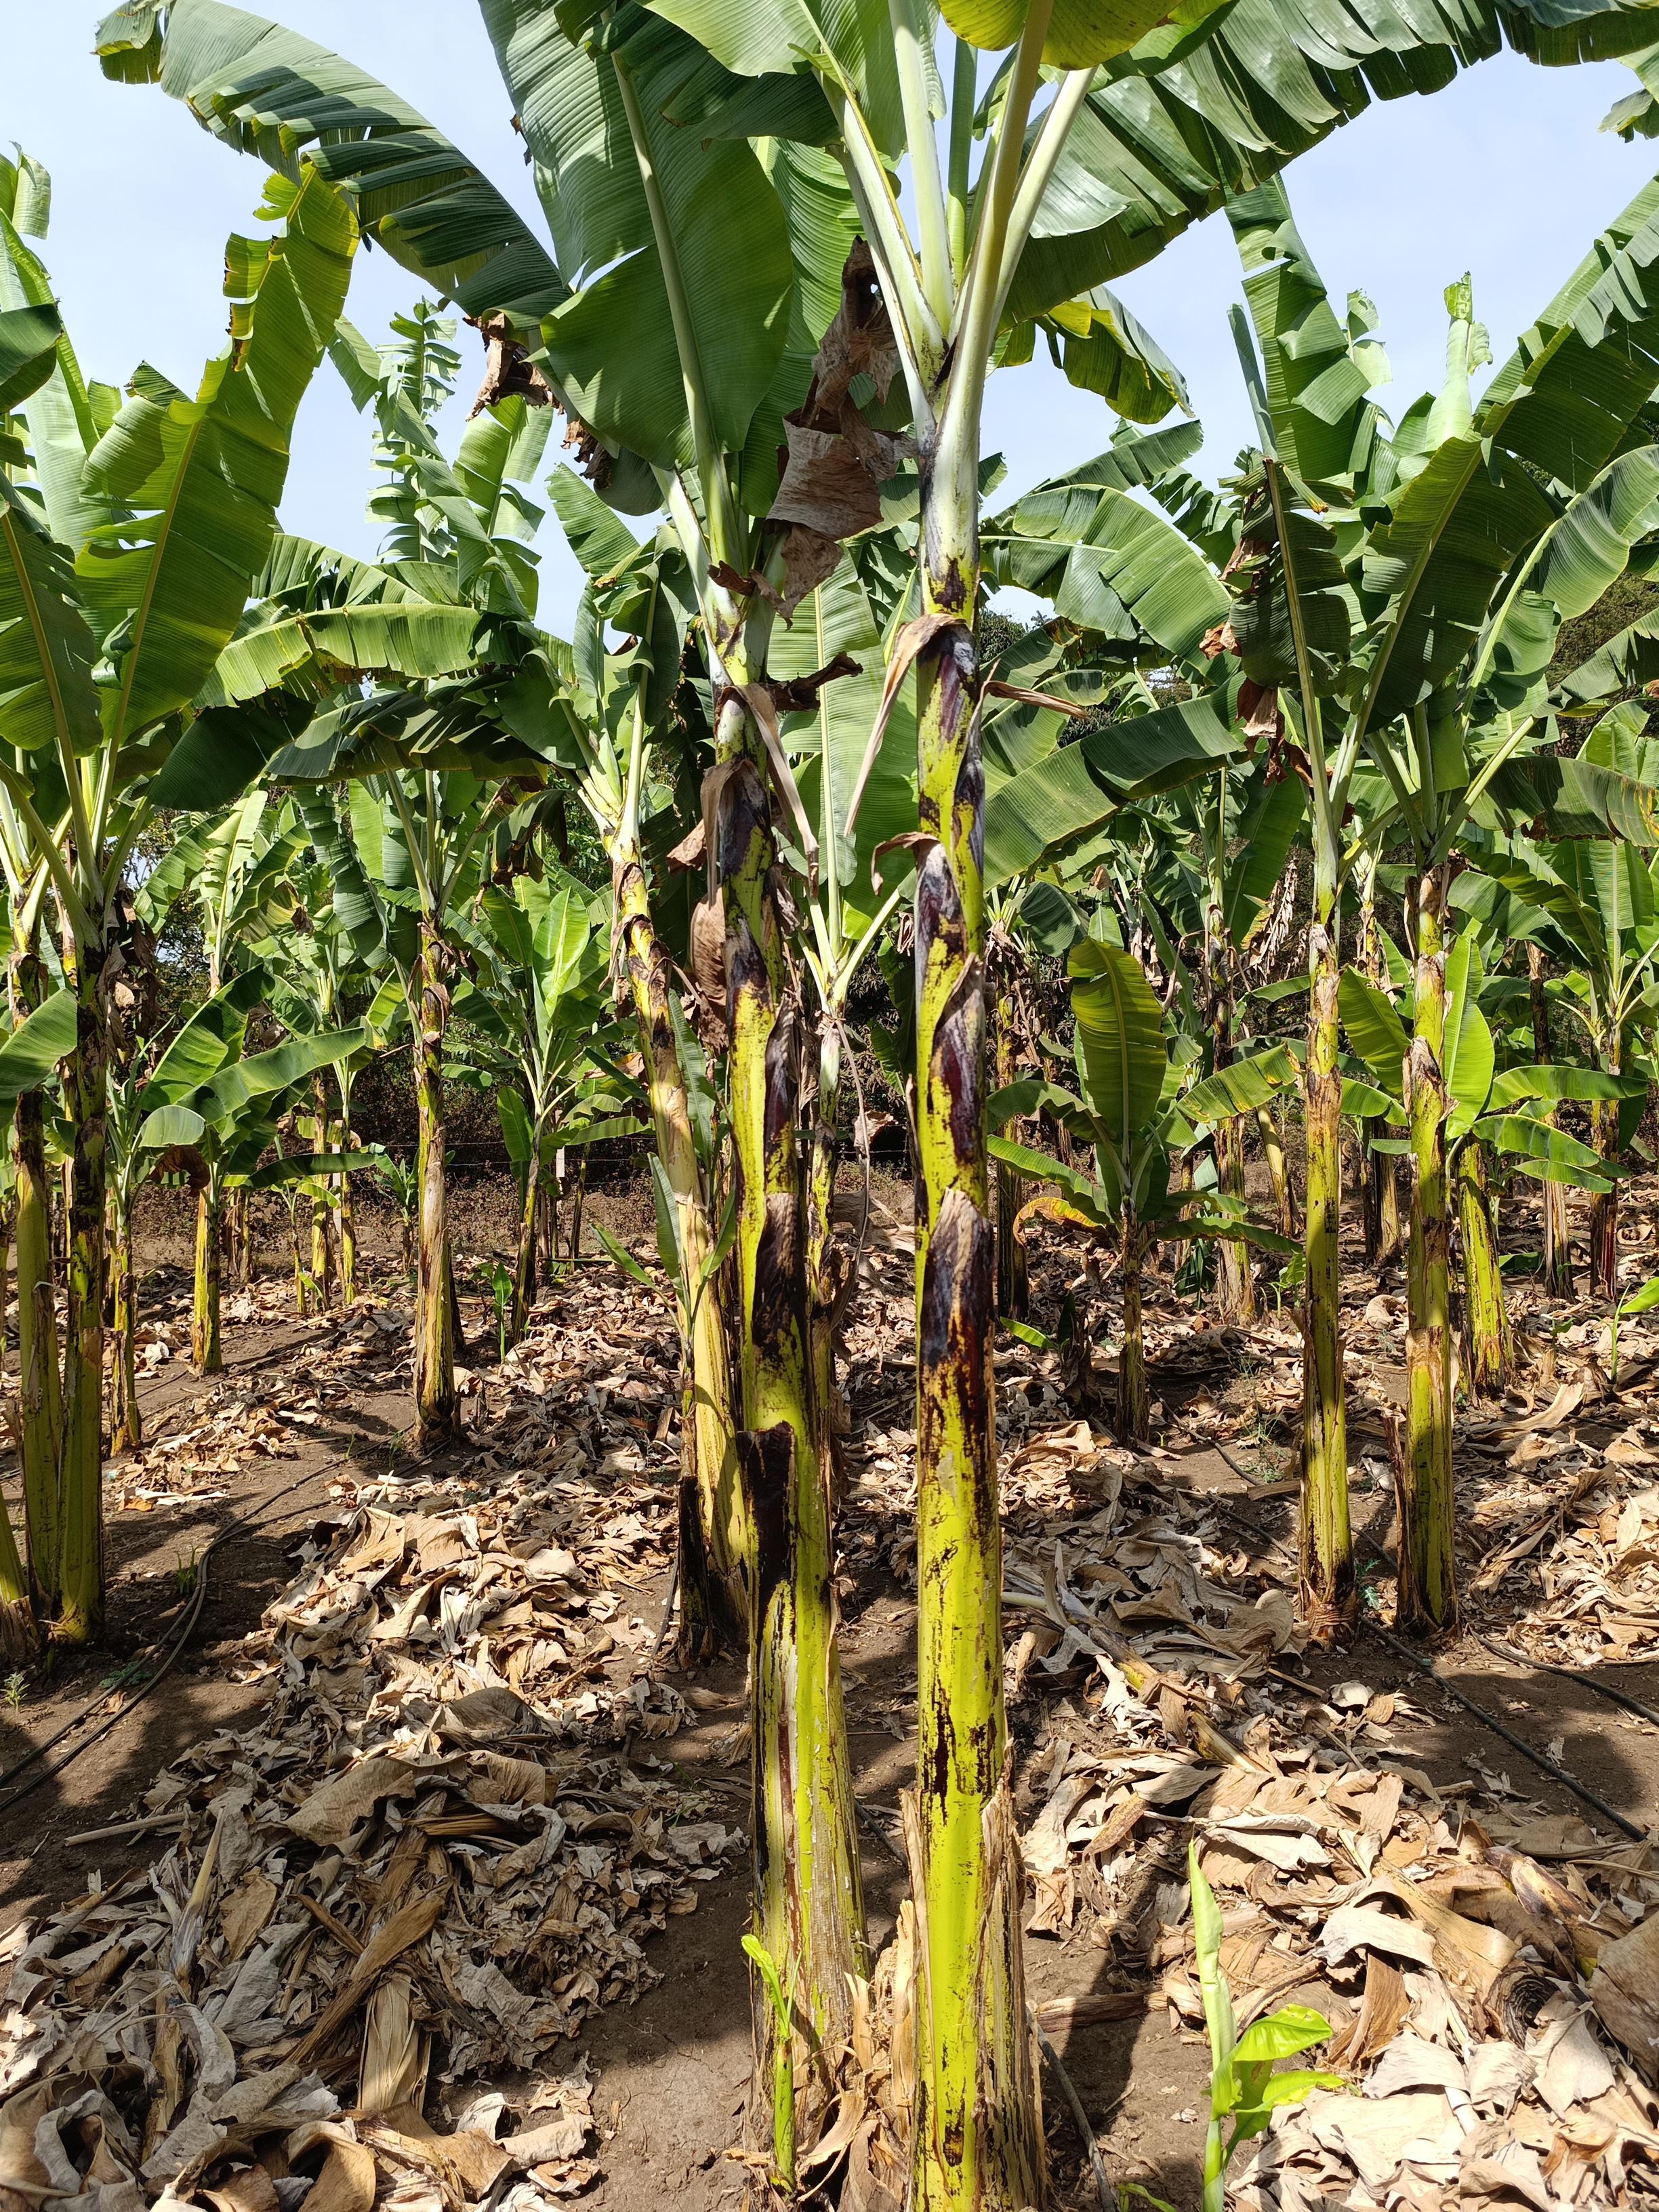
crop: banana
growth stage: vegetative
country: Tanzania
